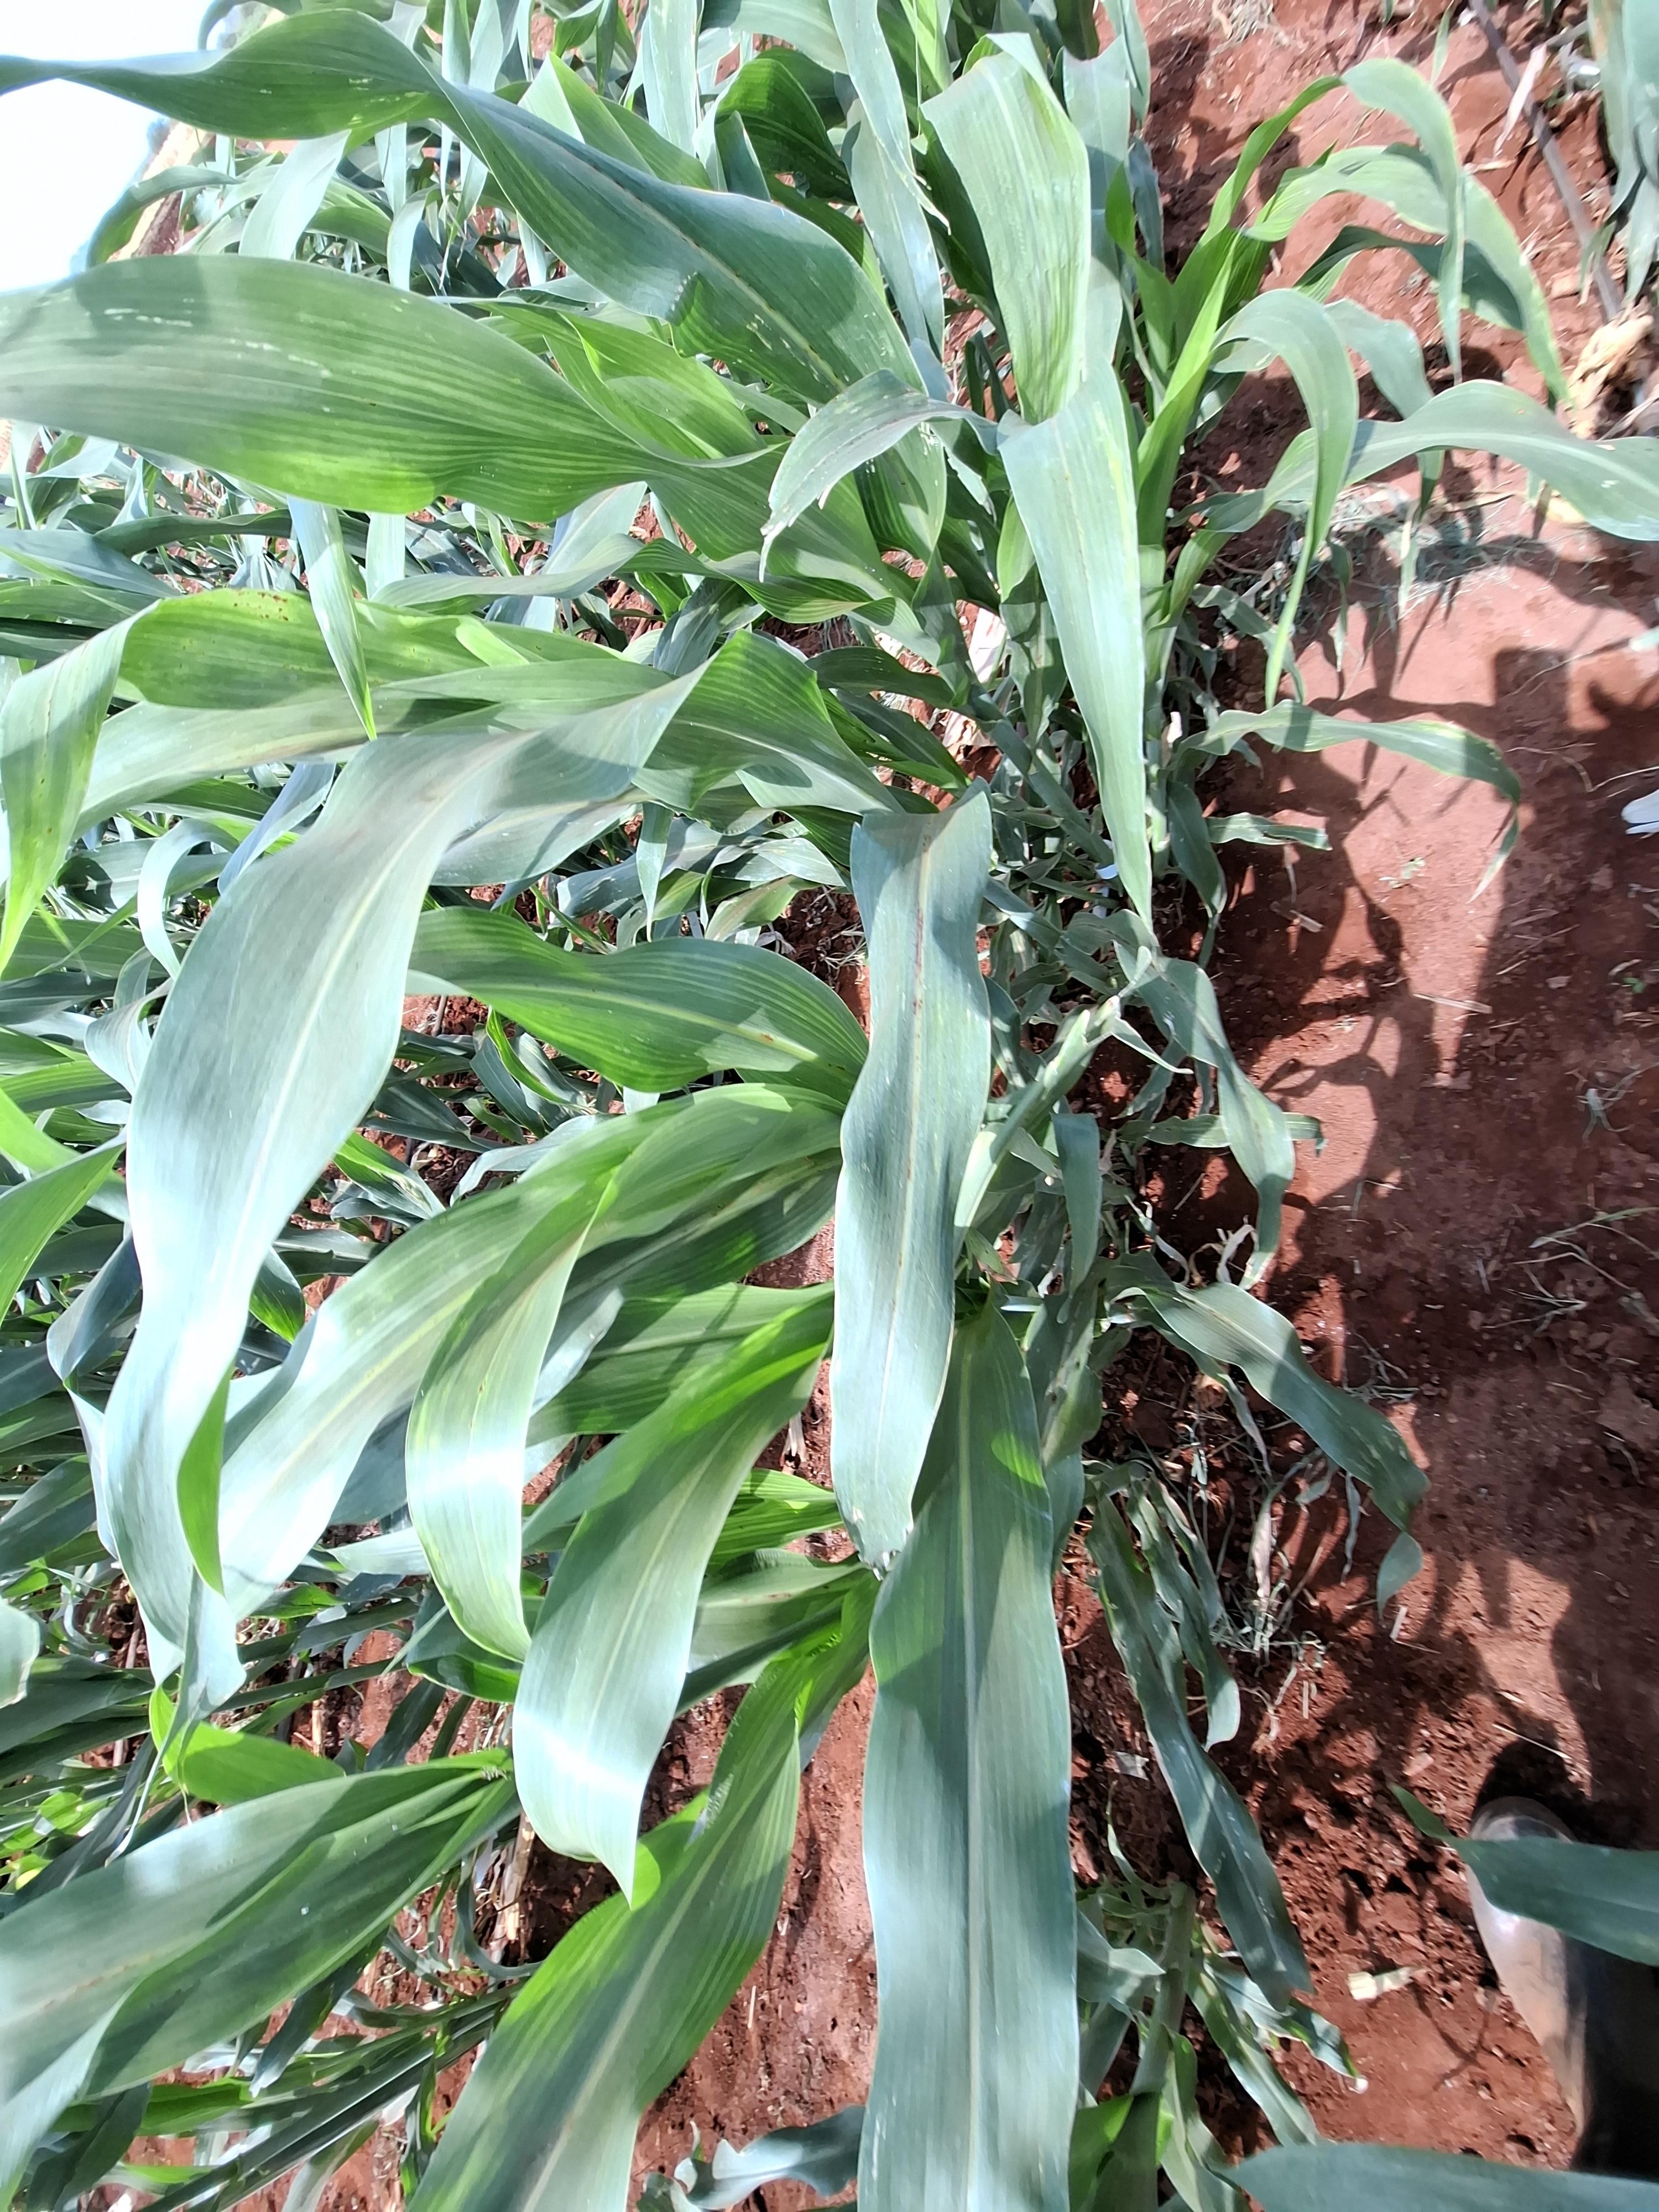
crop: sorghum
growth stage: vegetative
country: Kenya
